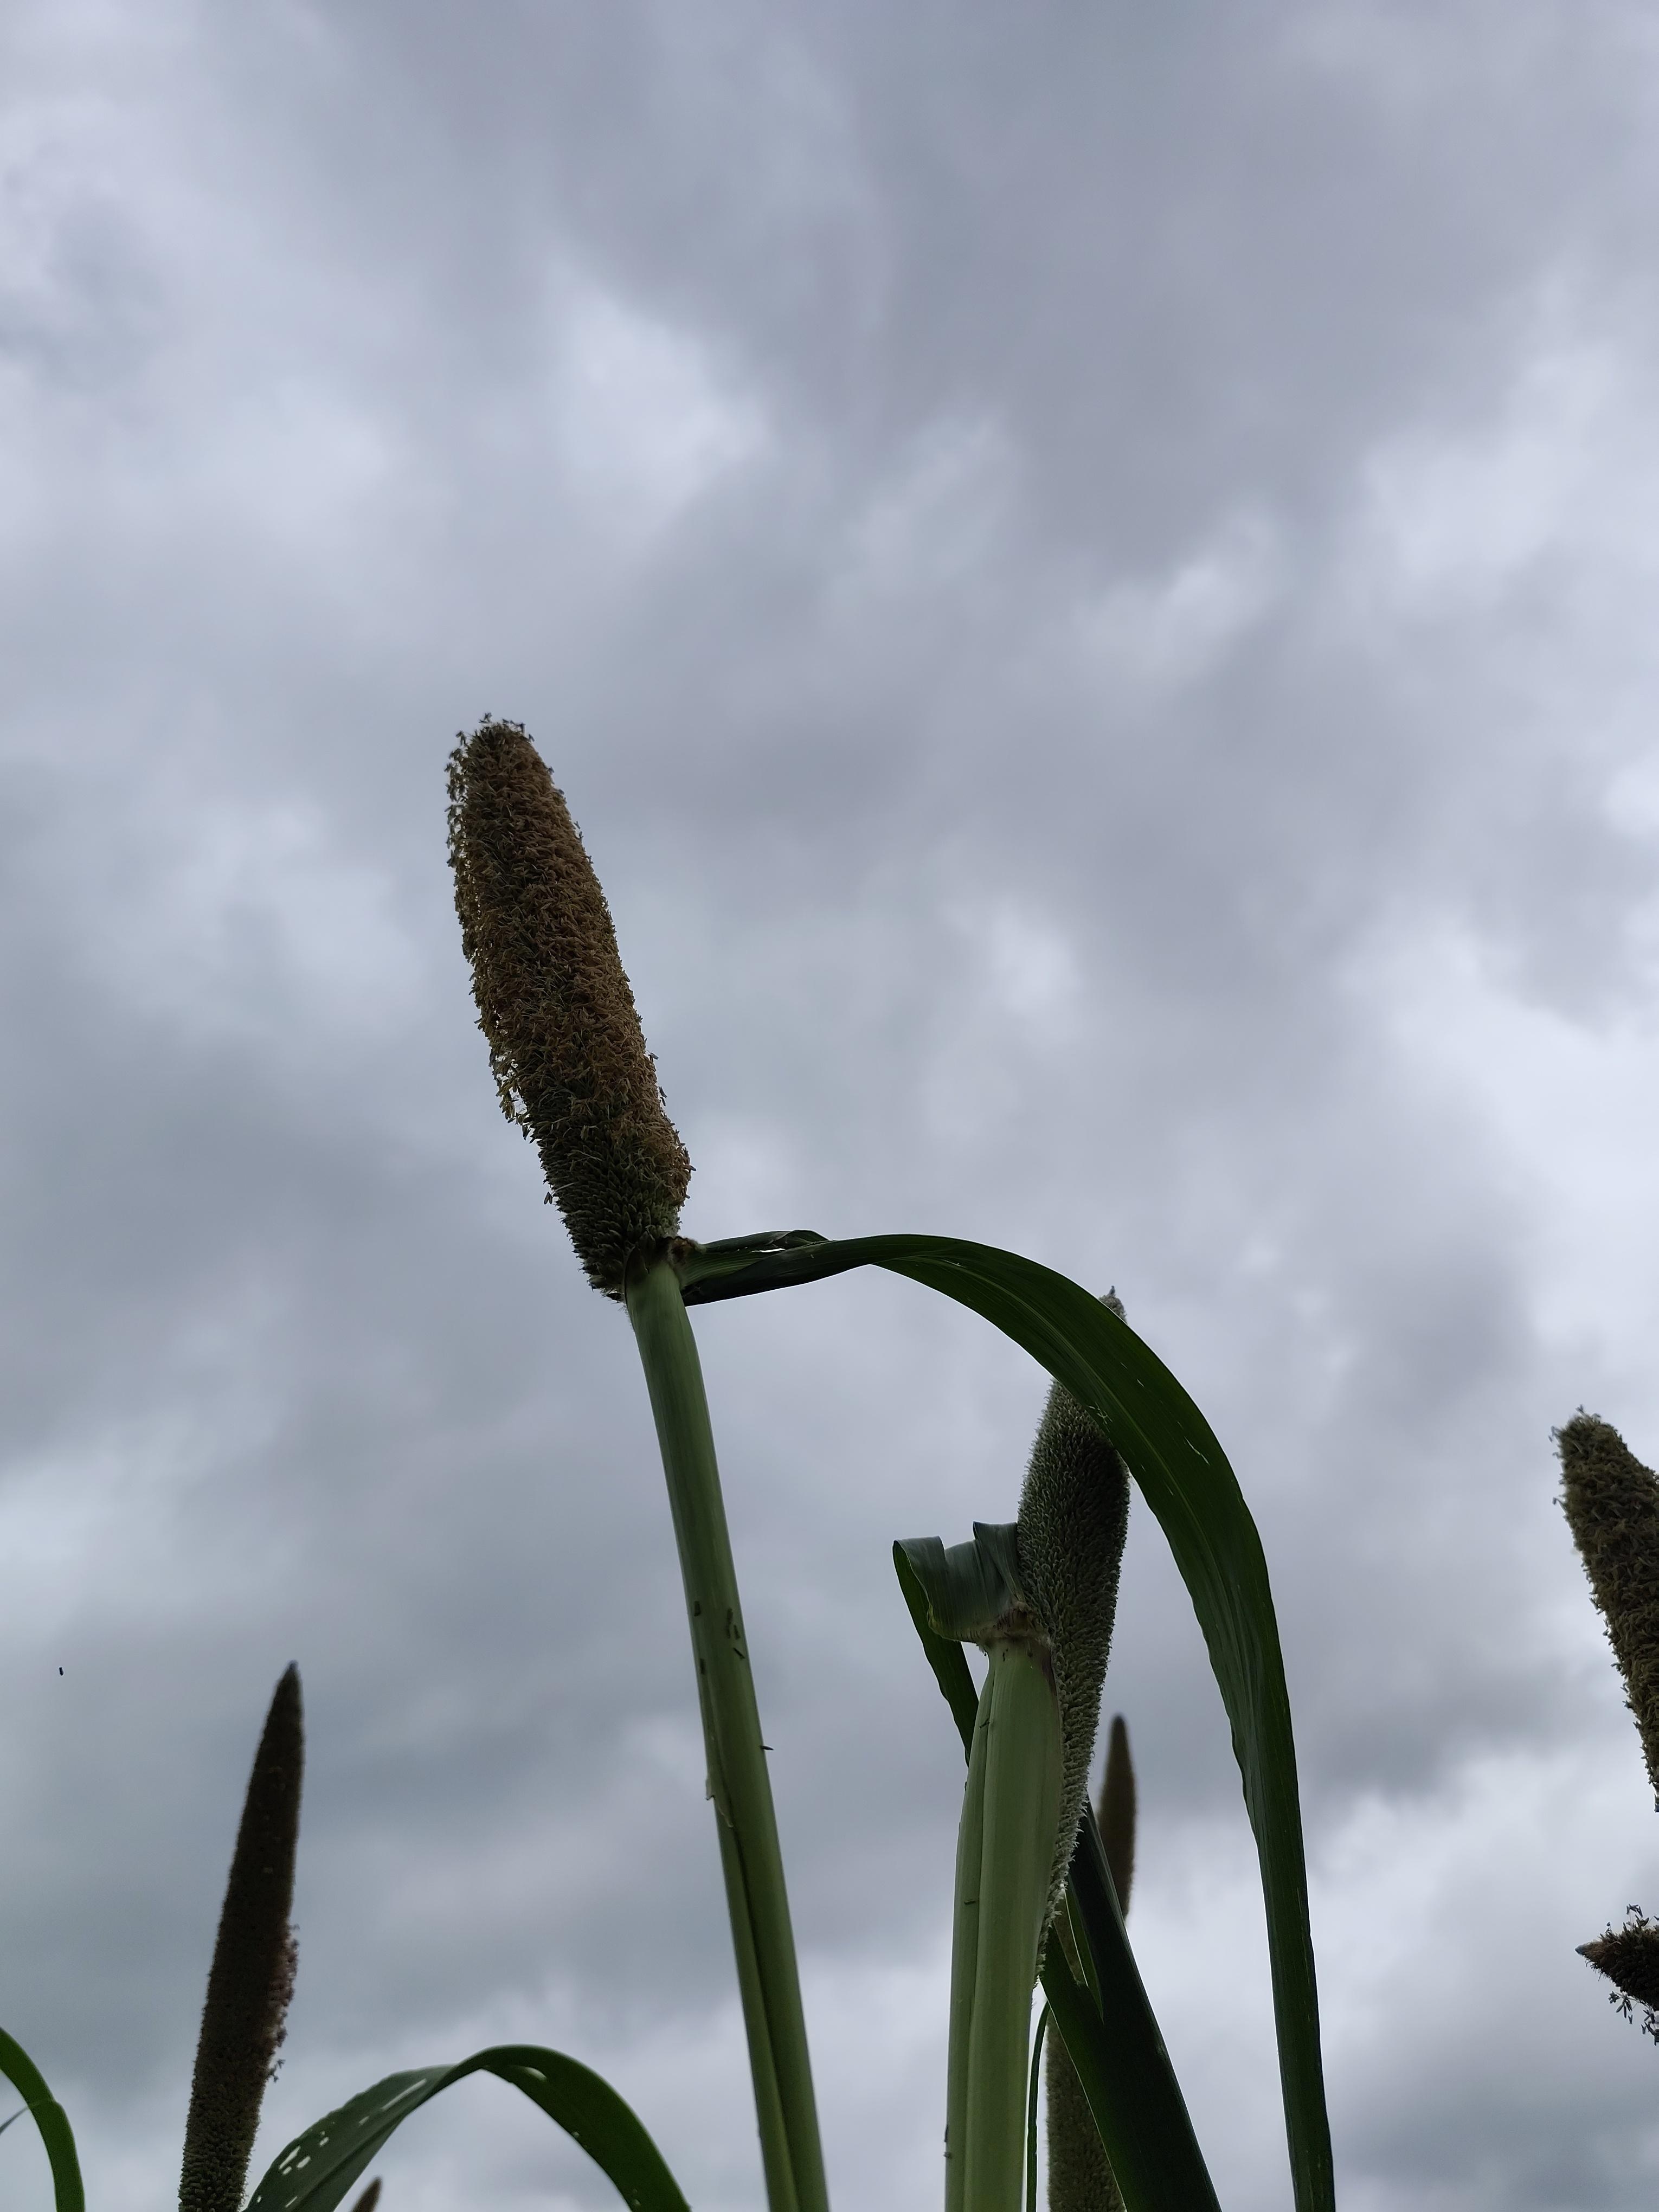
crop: pearl millet
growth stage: heading tuber
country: Tanzania
